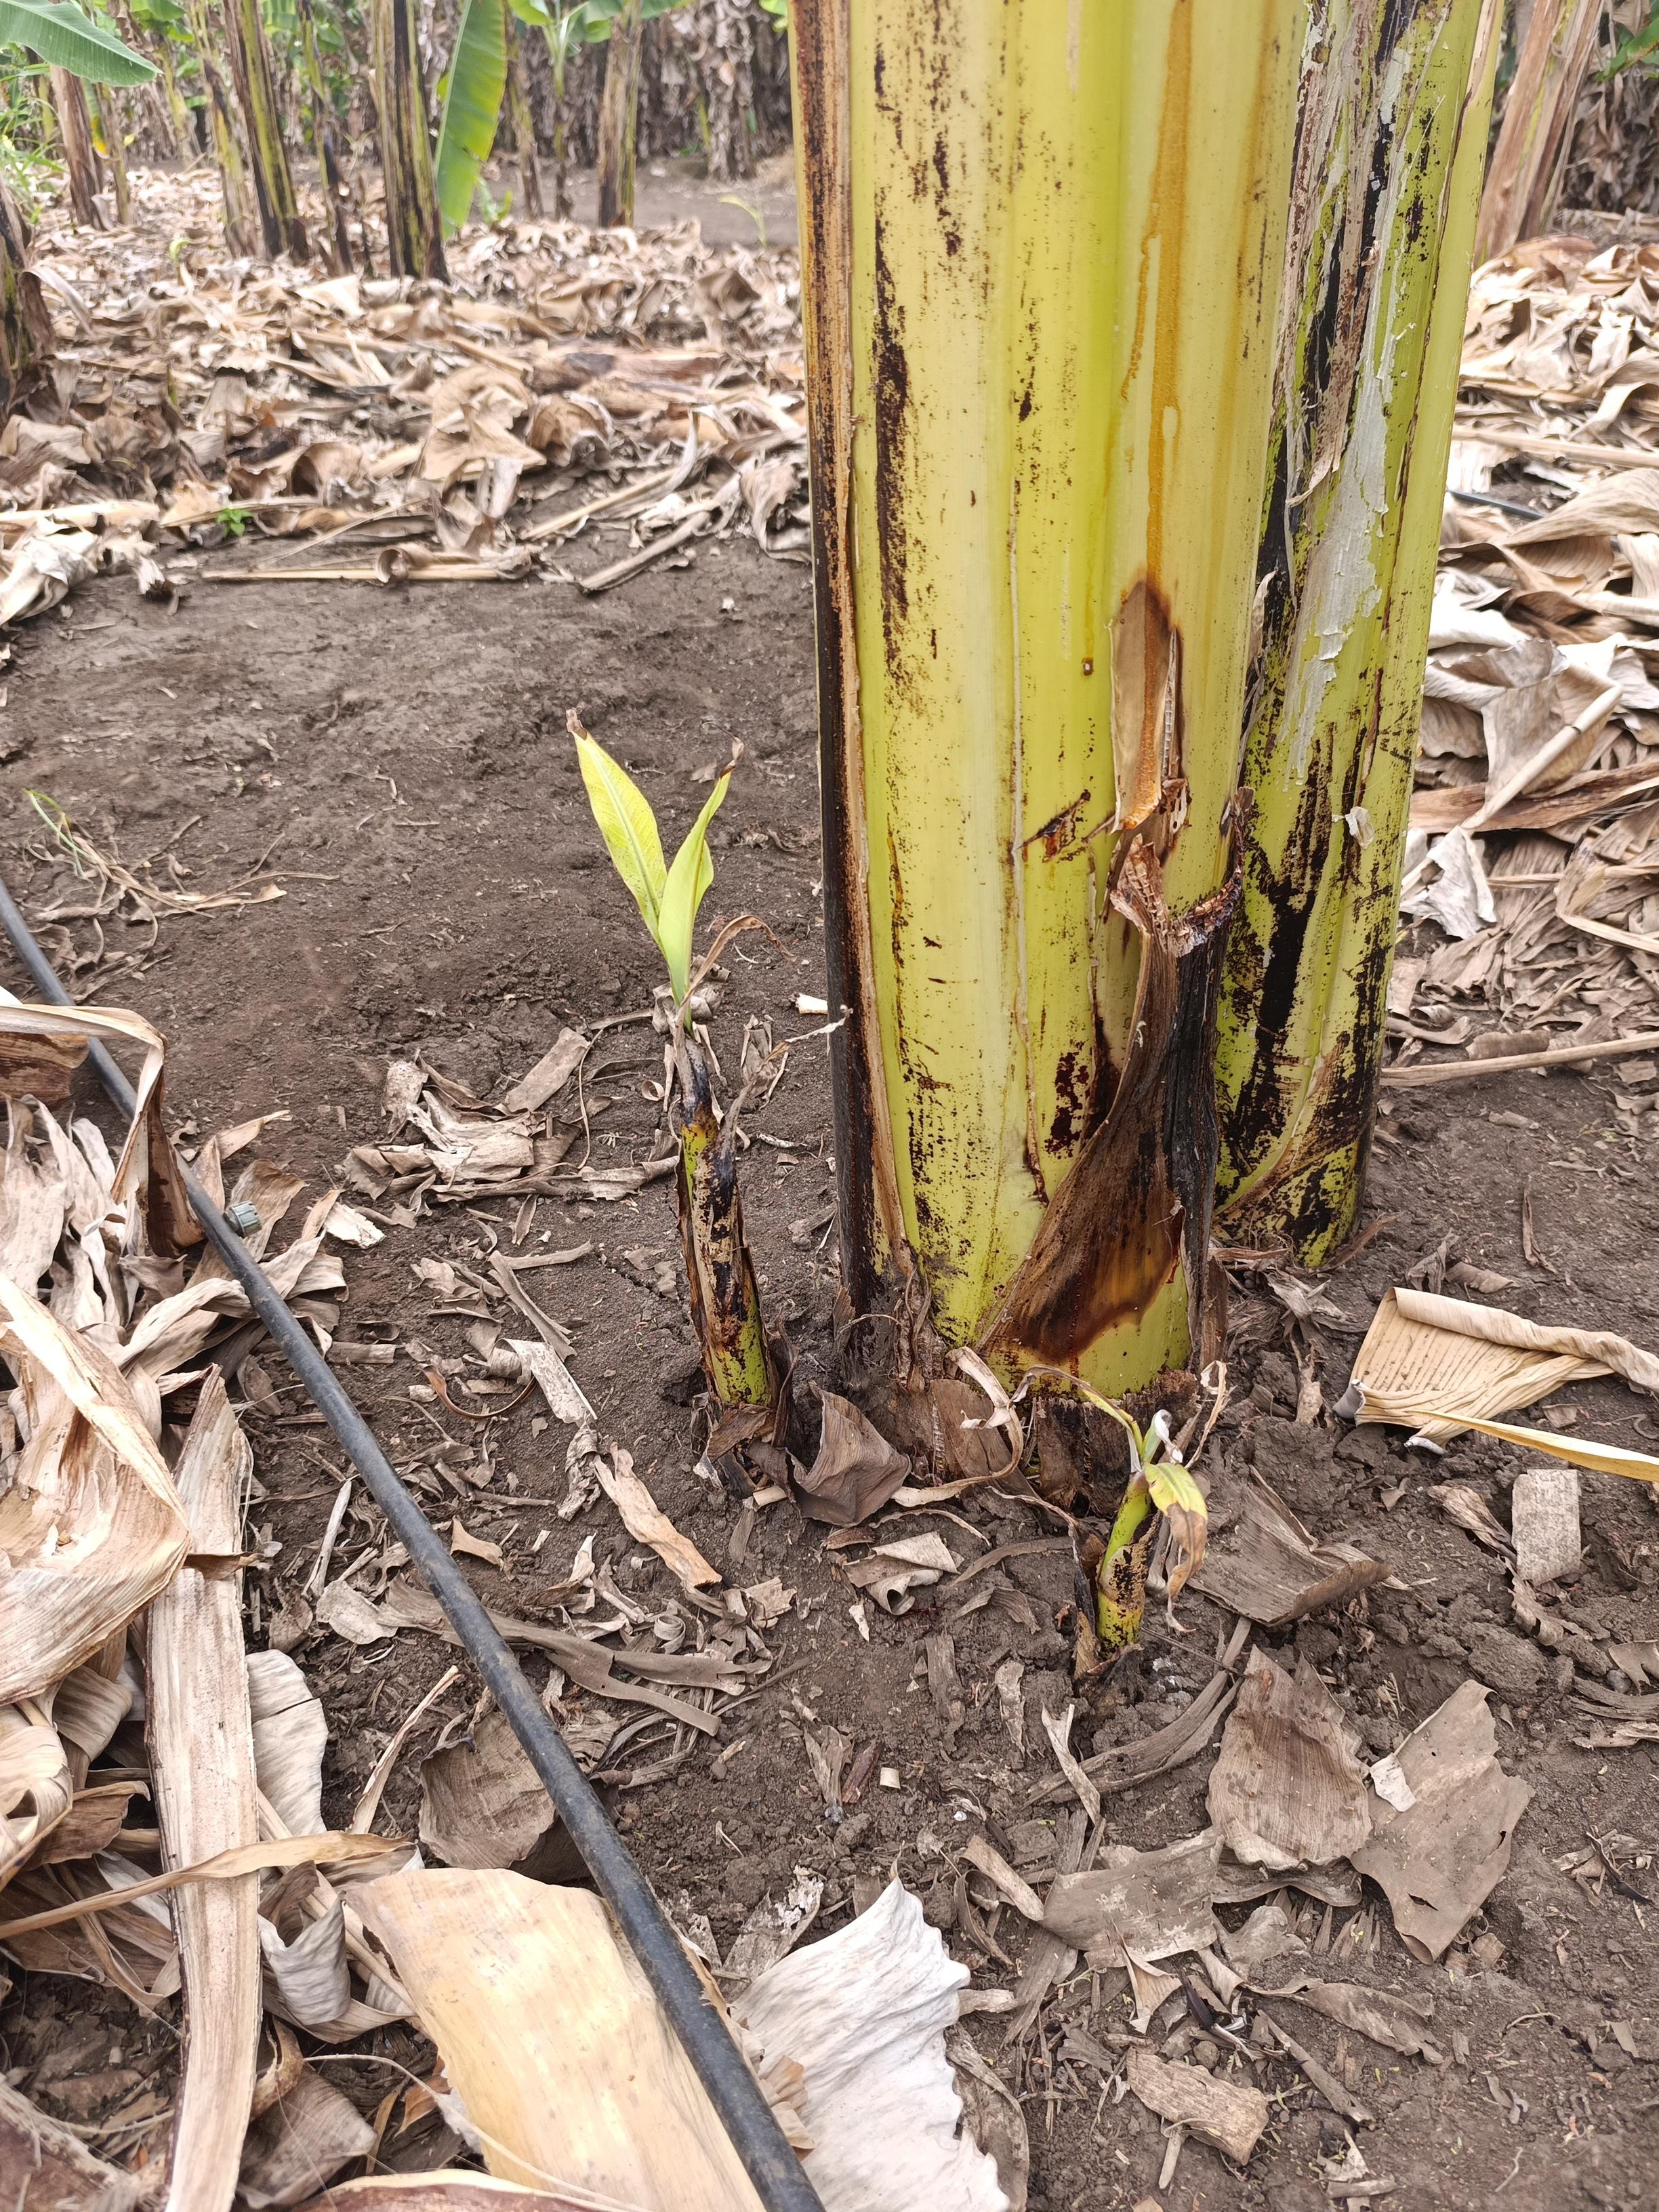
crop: banana
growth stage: emergence sucker
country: Tanzania
